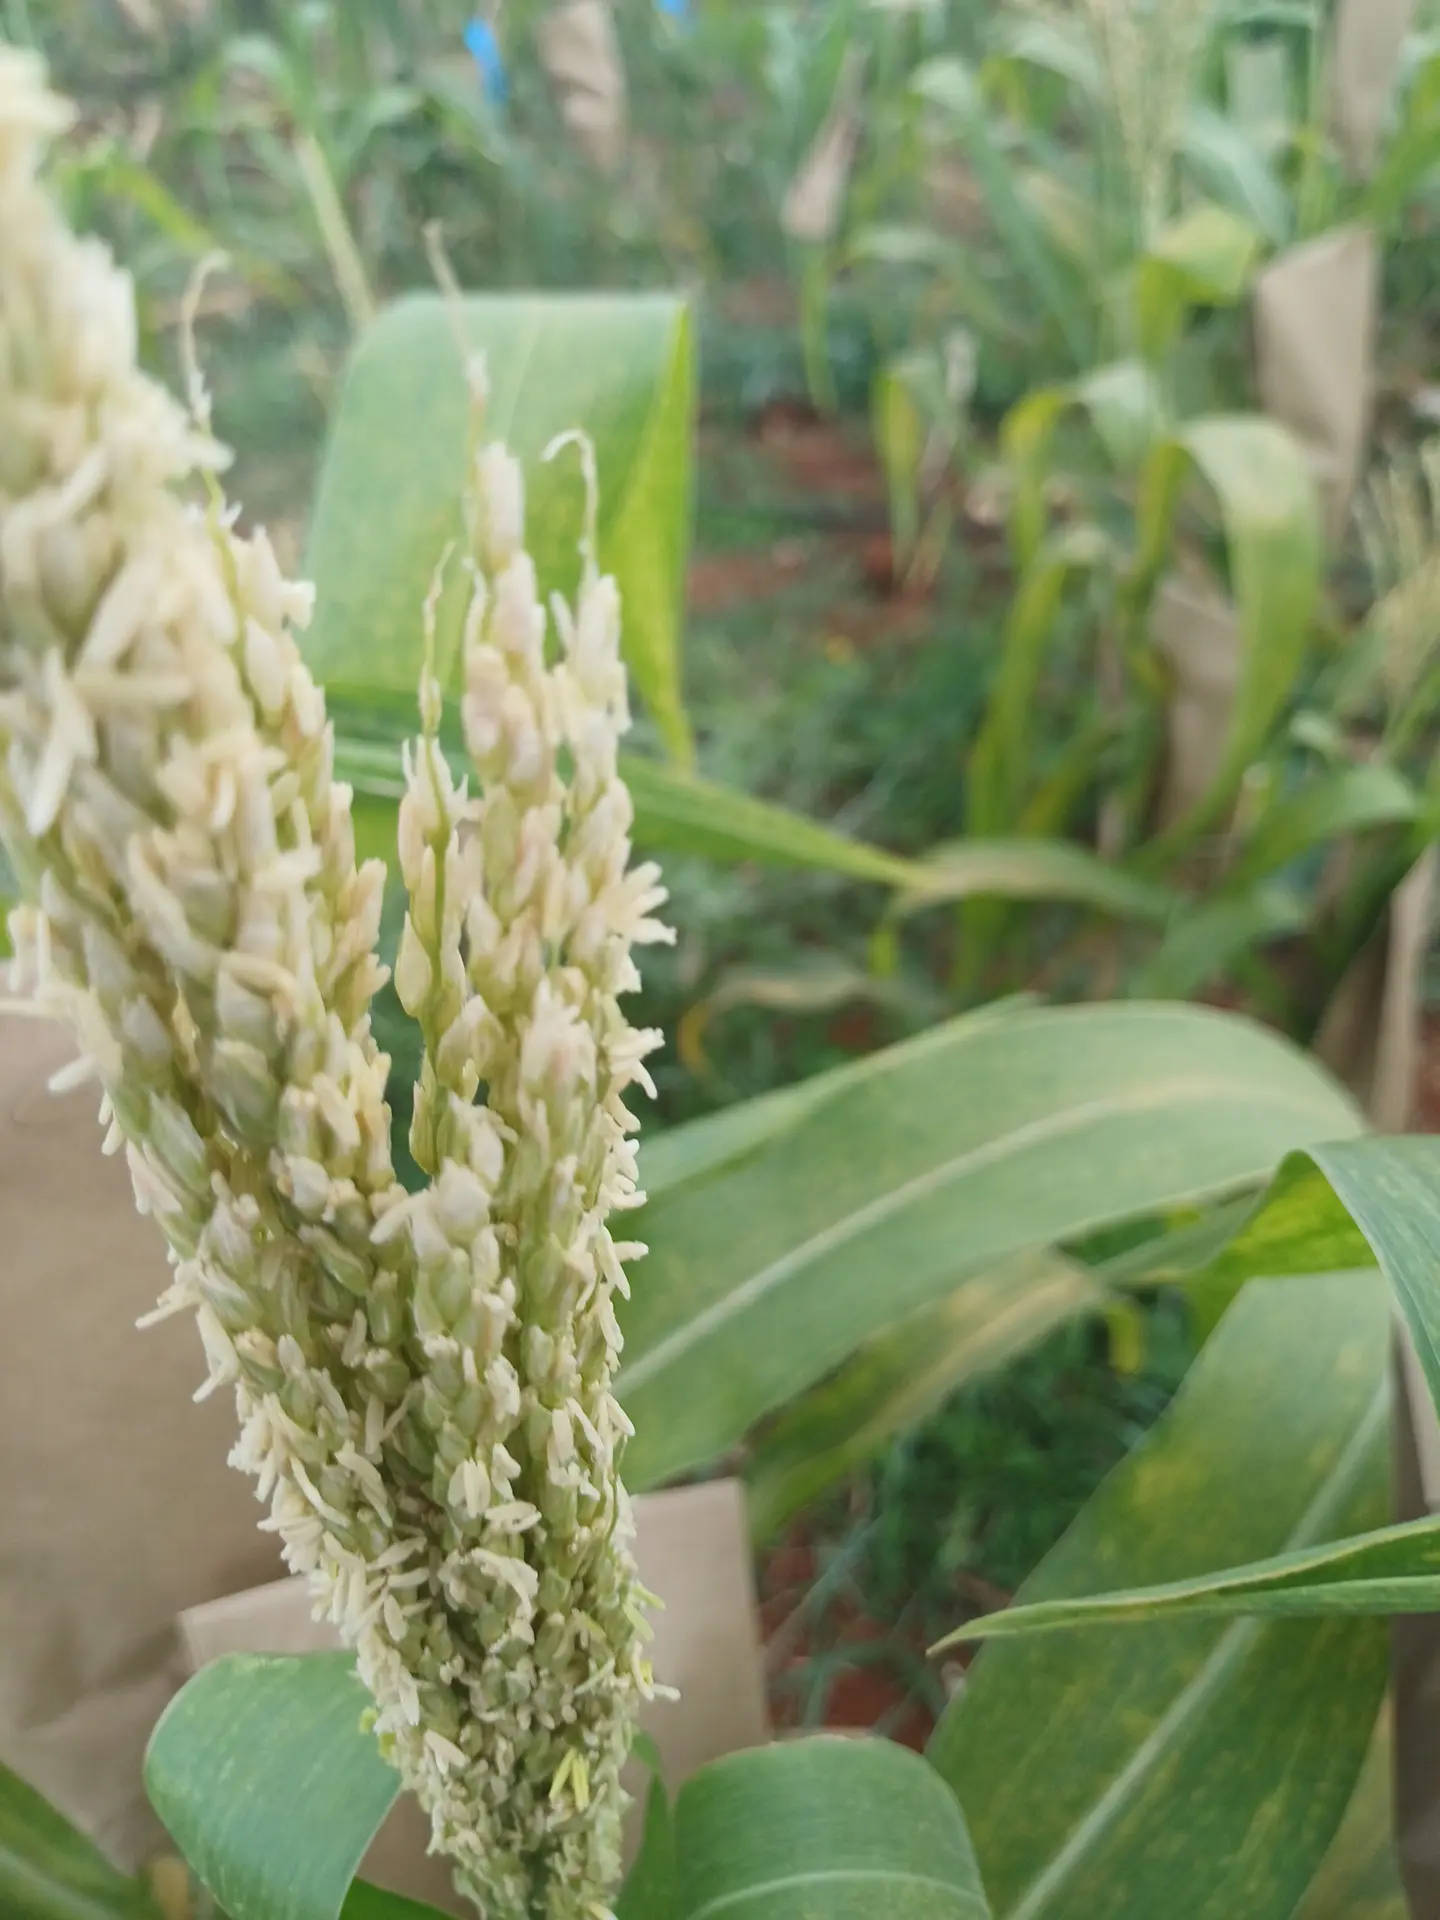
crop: maize
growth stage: flowering
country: Kenya
